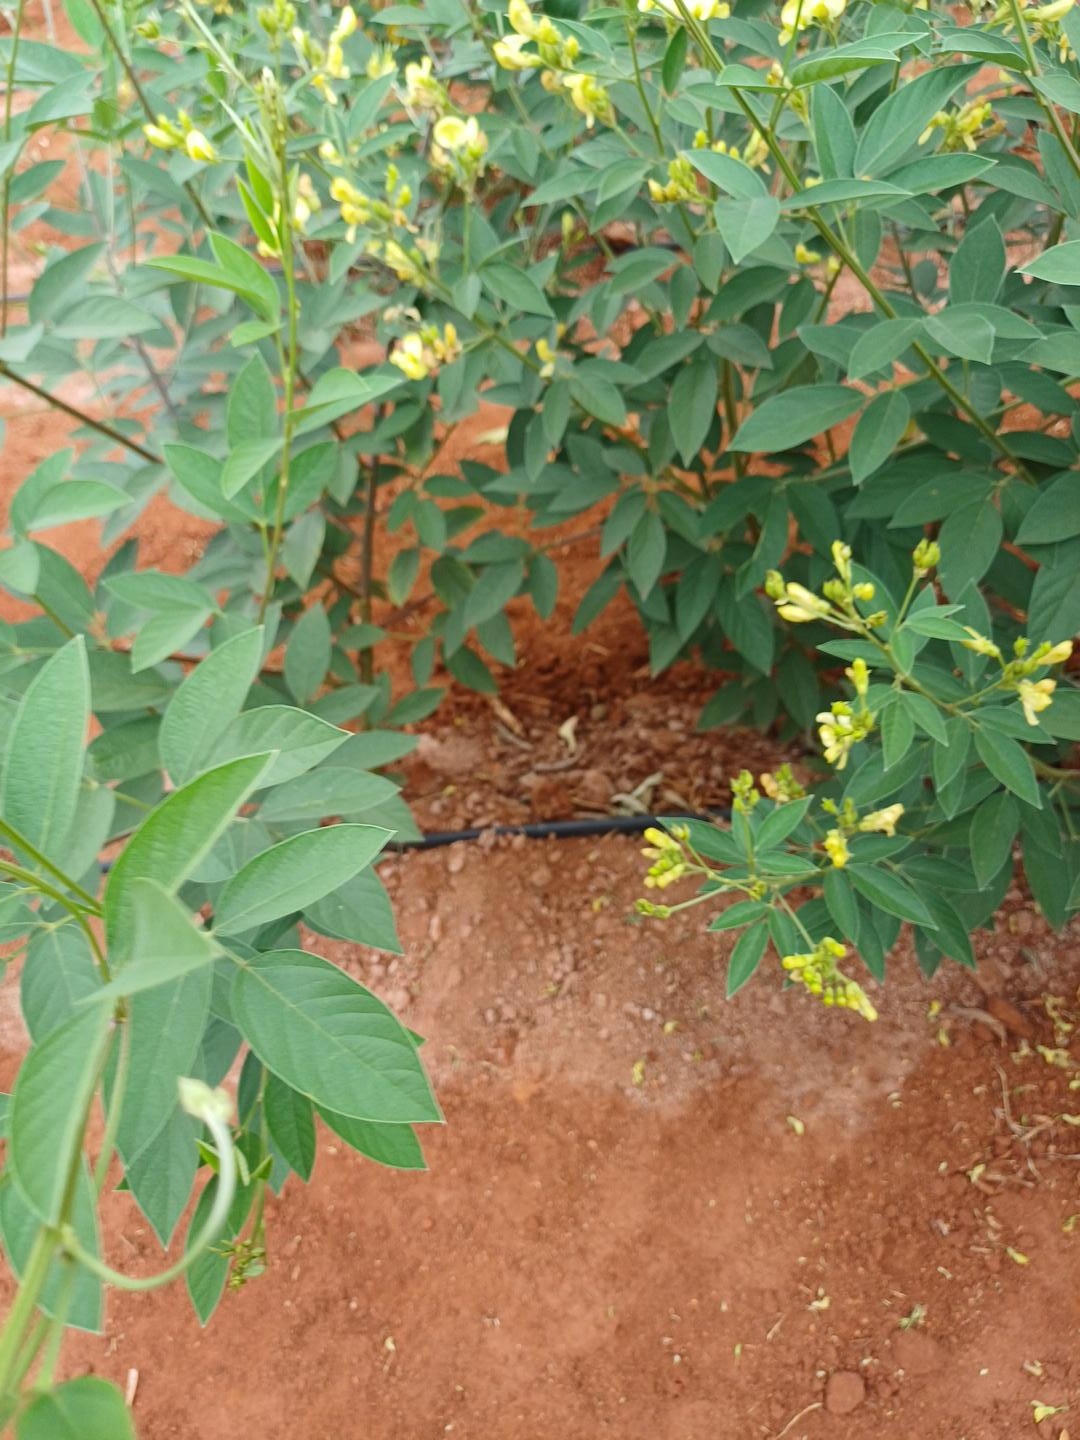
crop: pigeonpea
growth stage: flowering
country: Kenya
